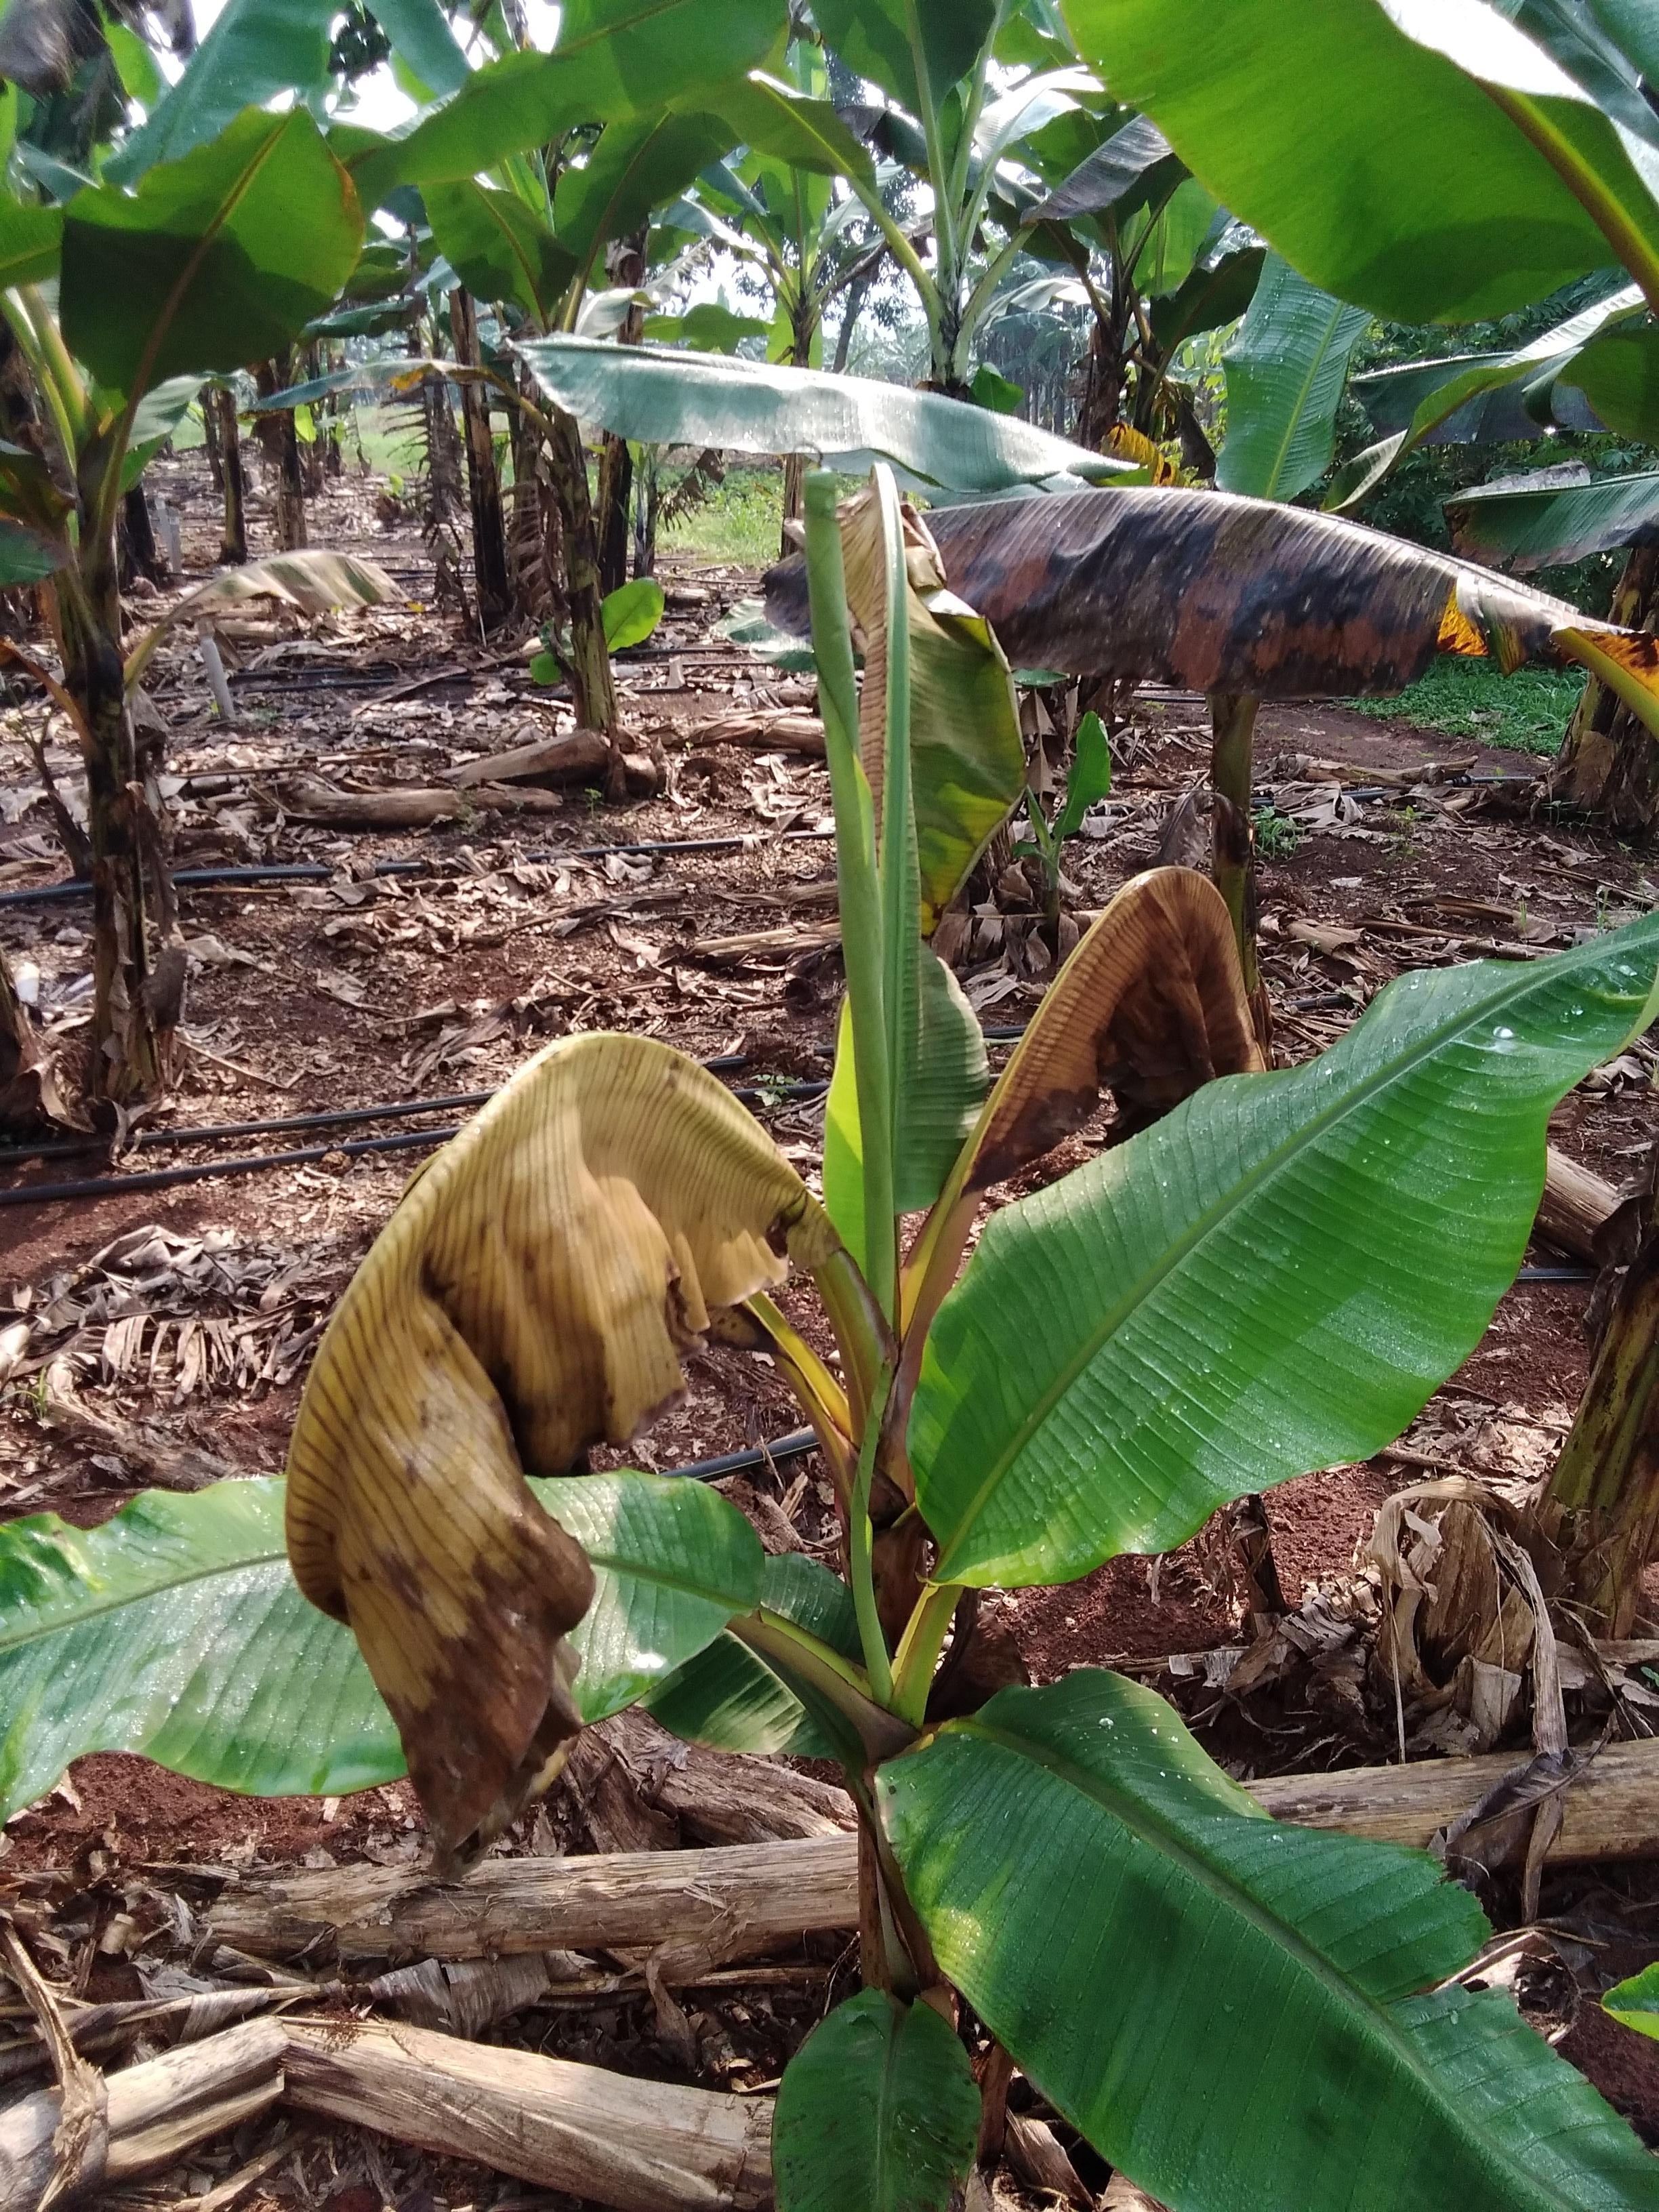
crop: banana
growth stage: vegetative
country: Tanzania
